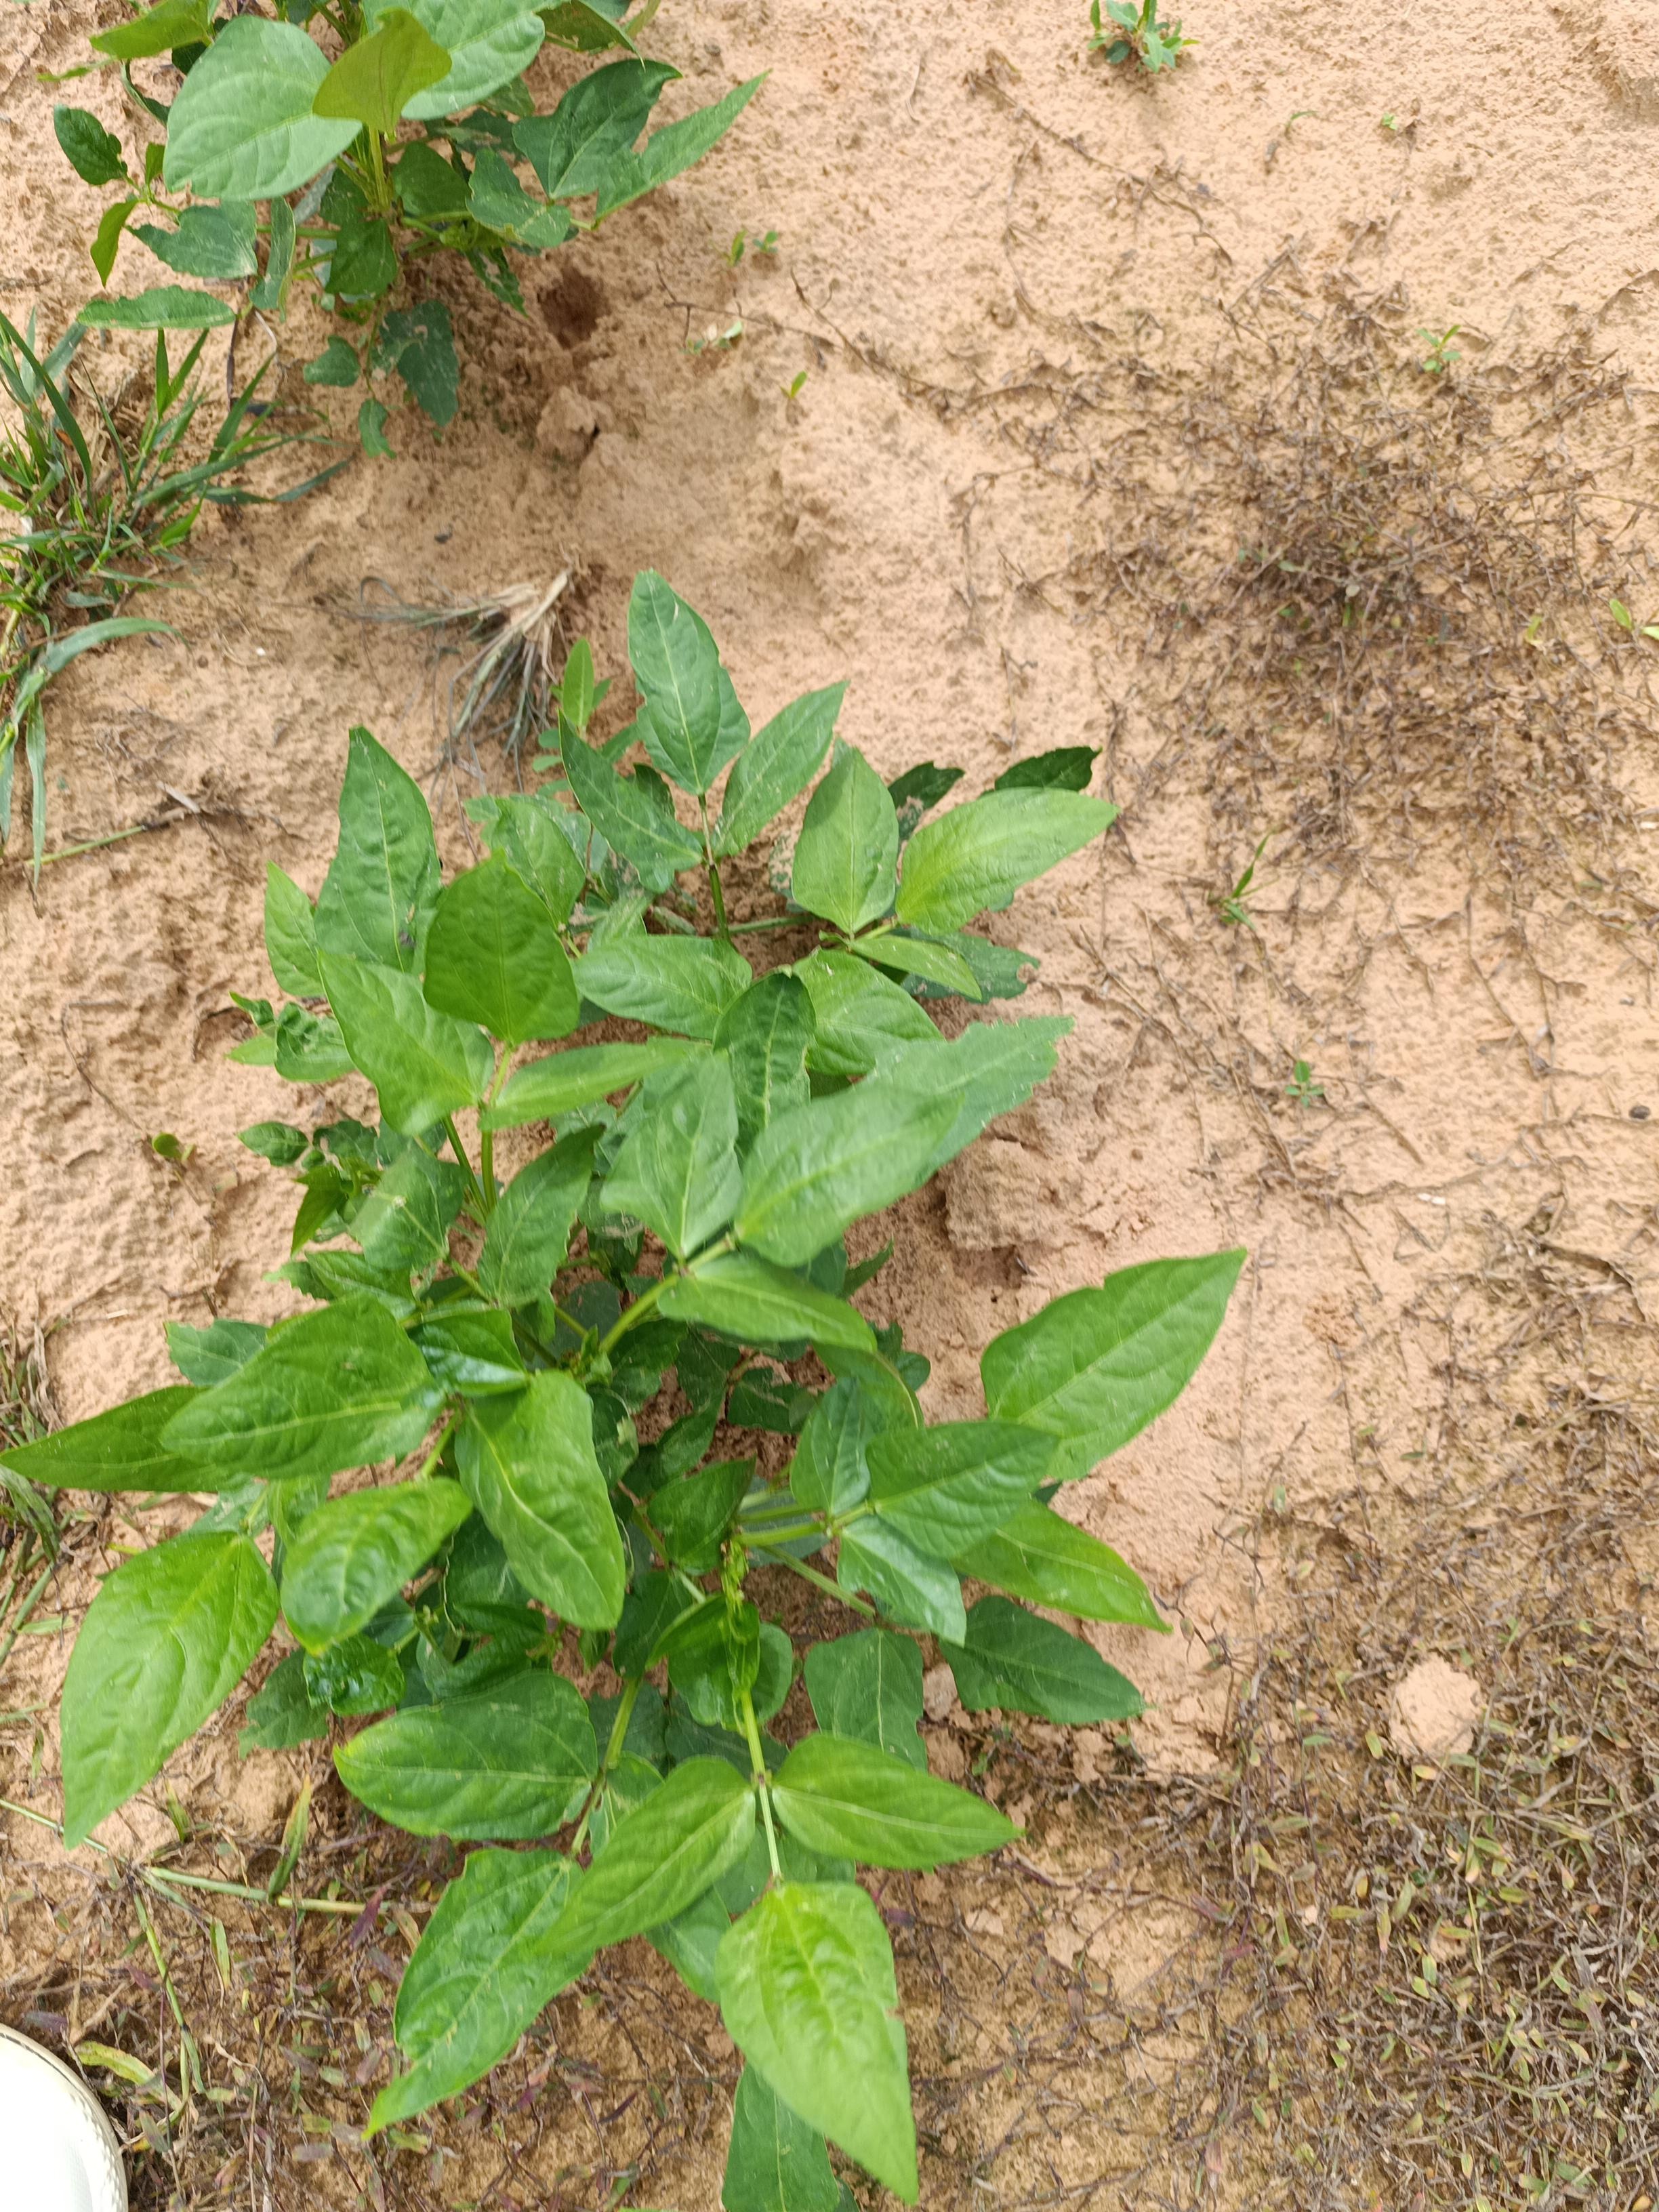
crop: cowpea
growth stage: emergence
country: Nigeria
